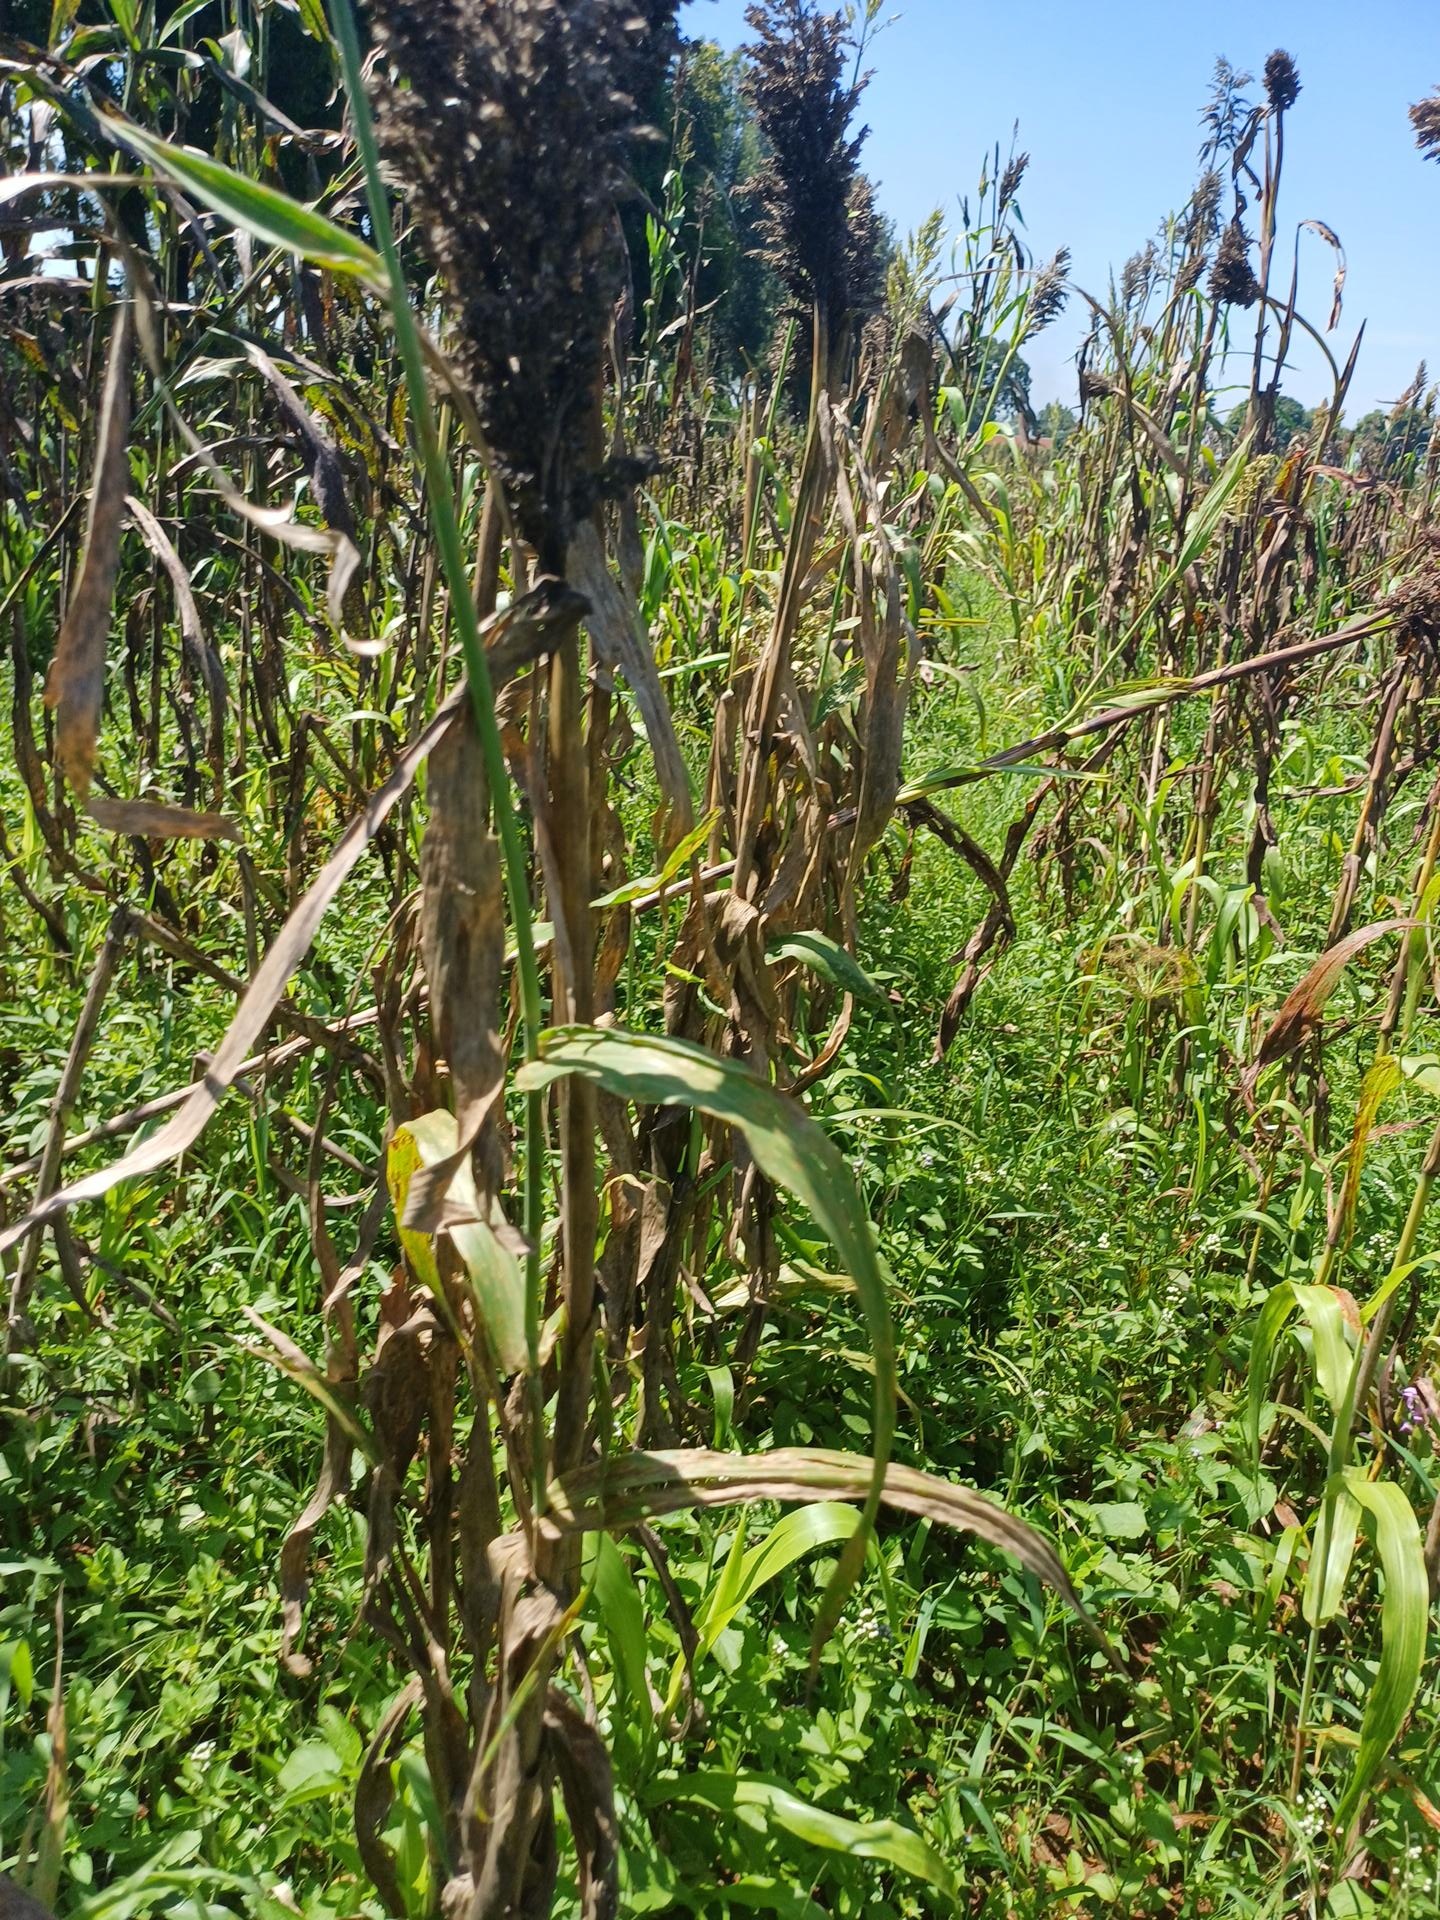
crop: sorghum
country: Kenya
